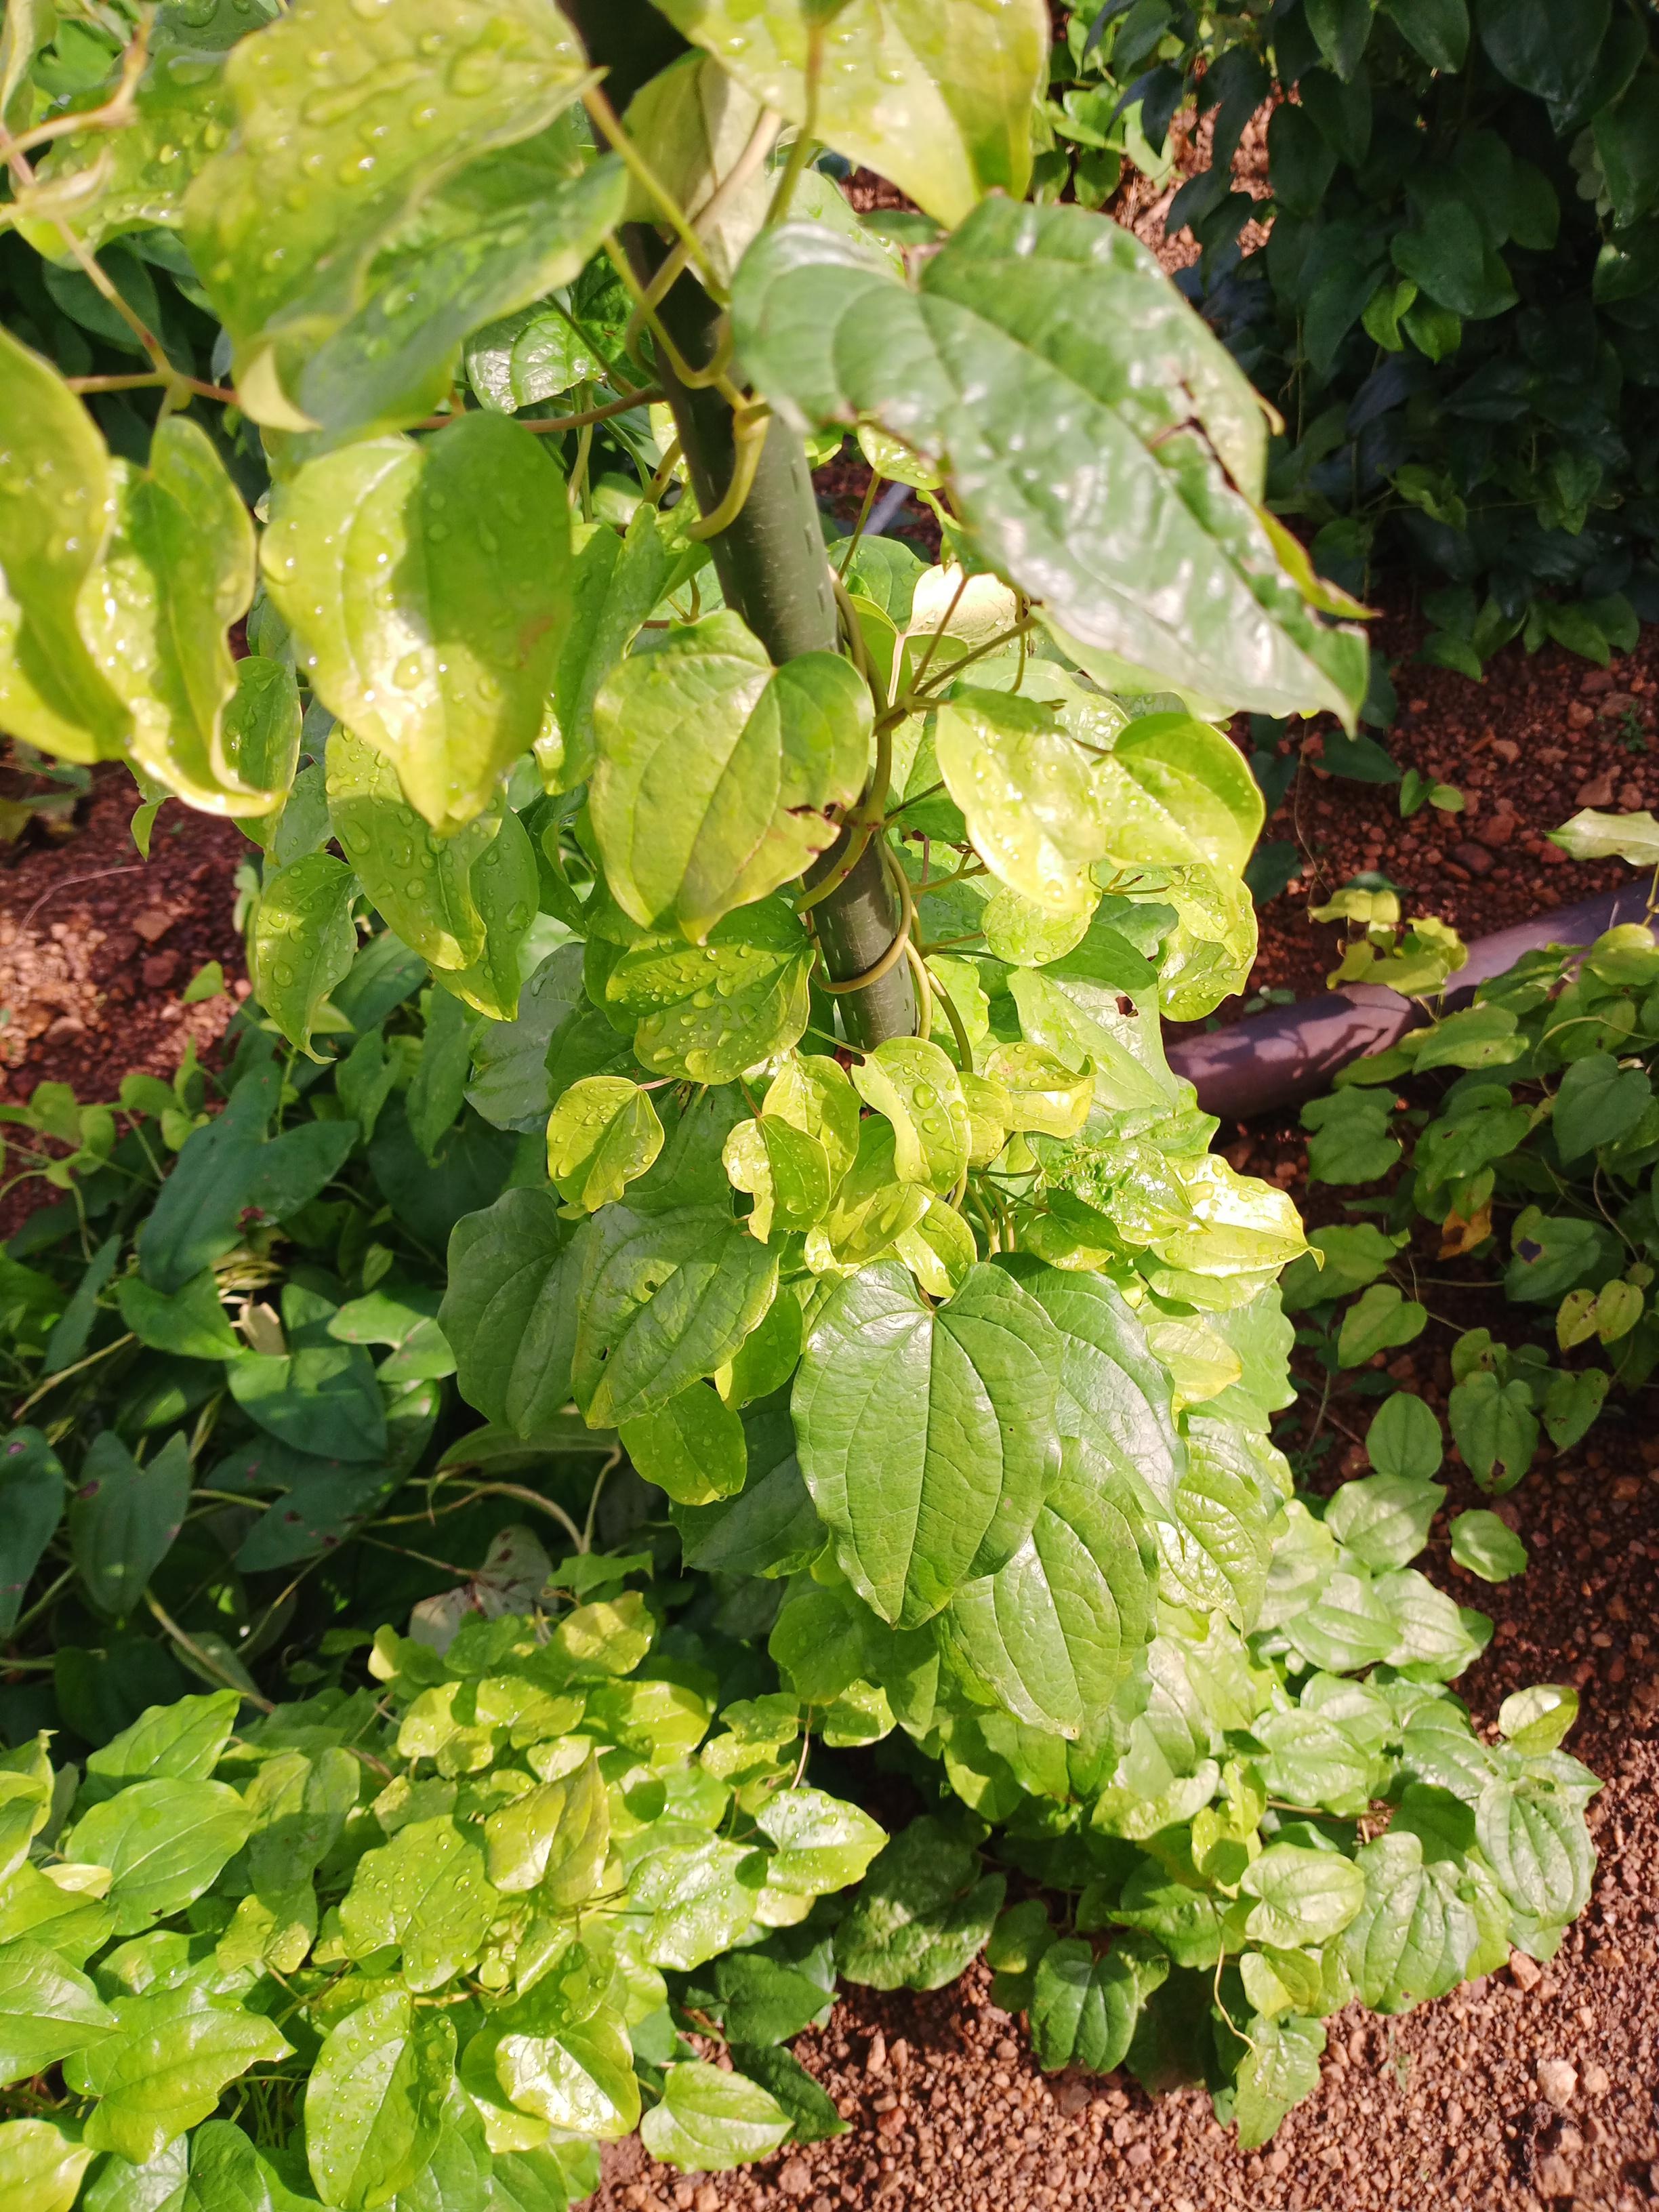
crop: yam
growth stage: vegetative
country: Nigeria
